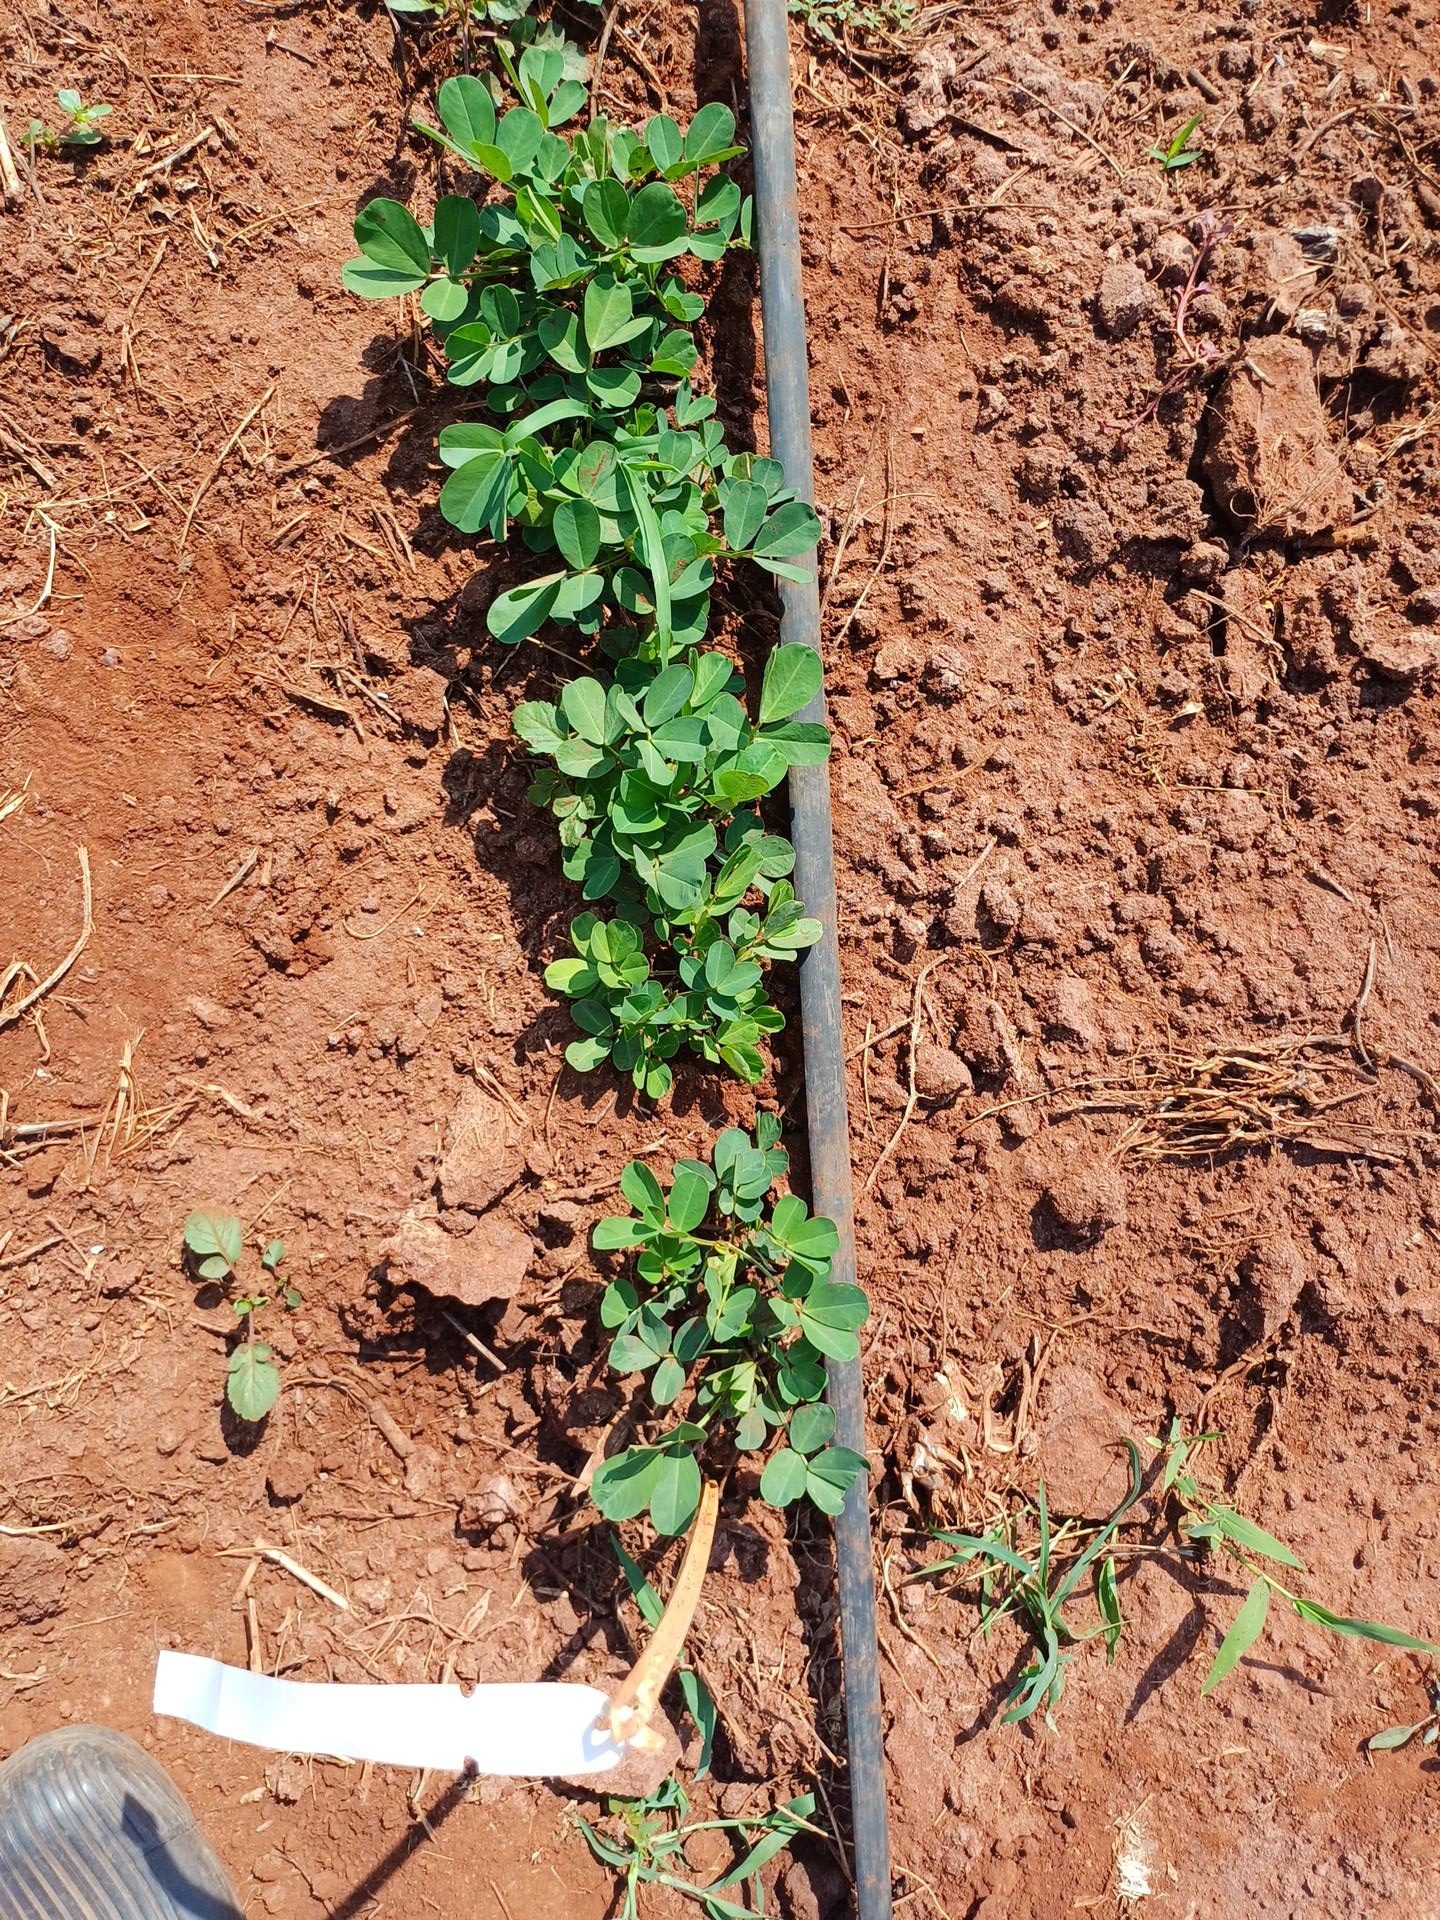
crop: groundnut
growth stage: vegetative
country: Kenya
